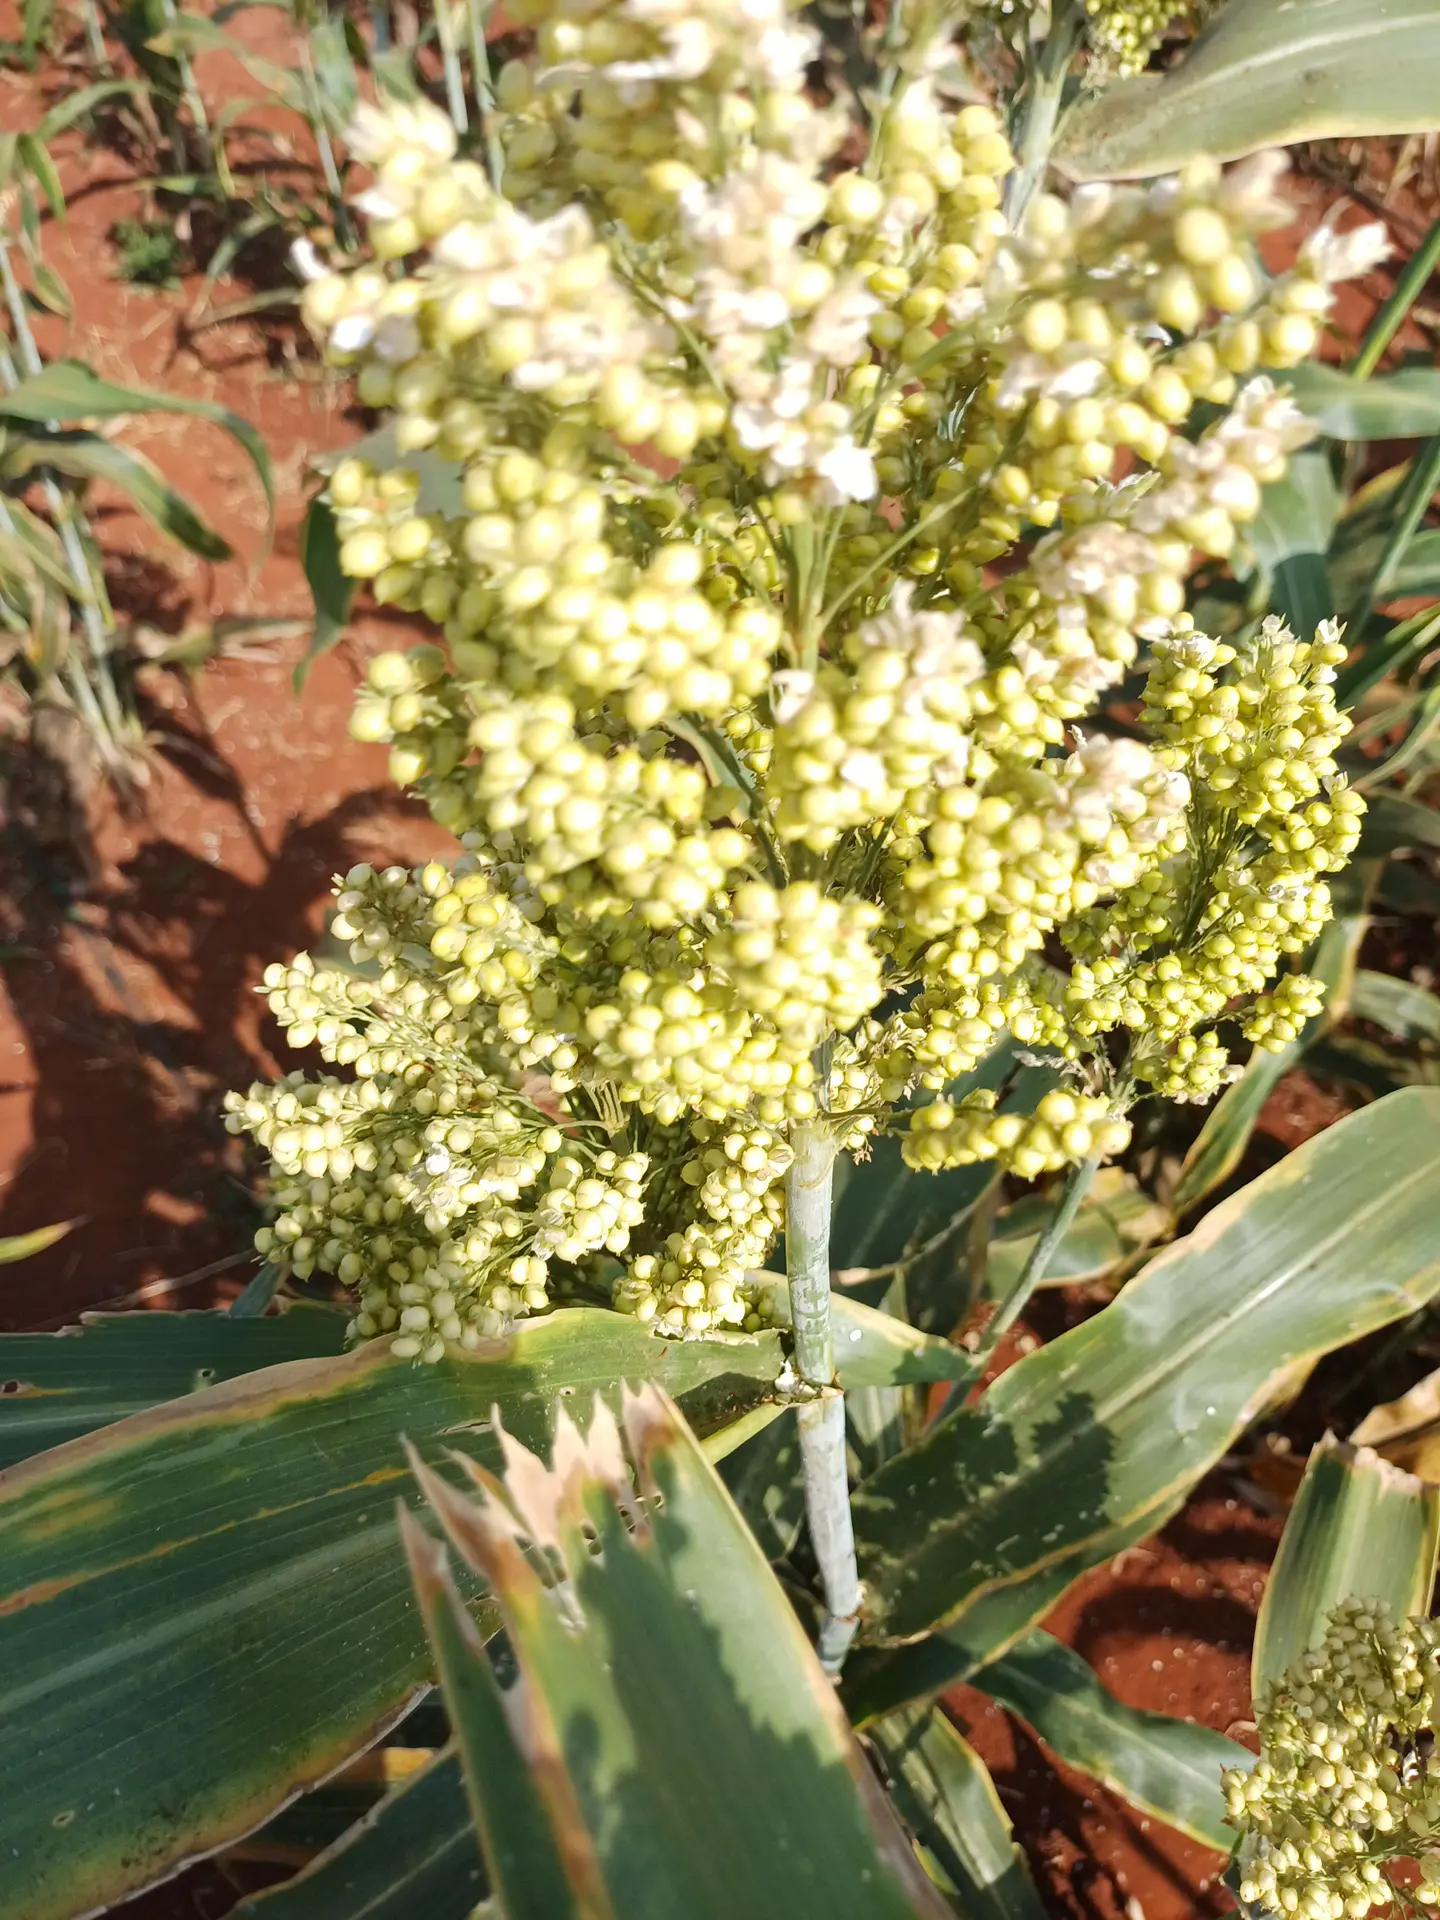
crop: sorghum
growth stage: maturity
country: Kenya
